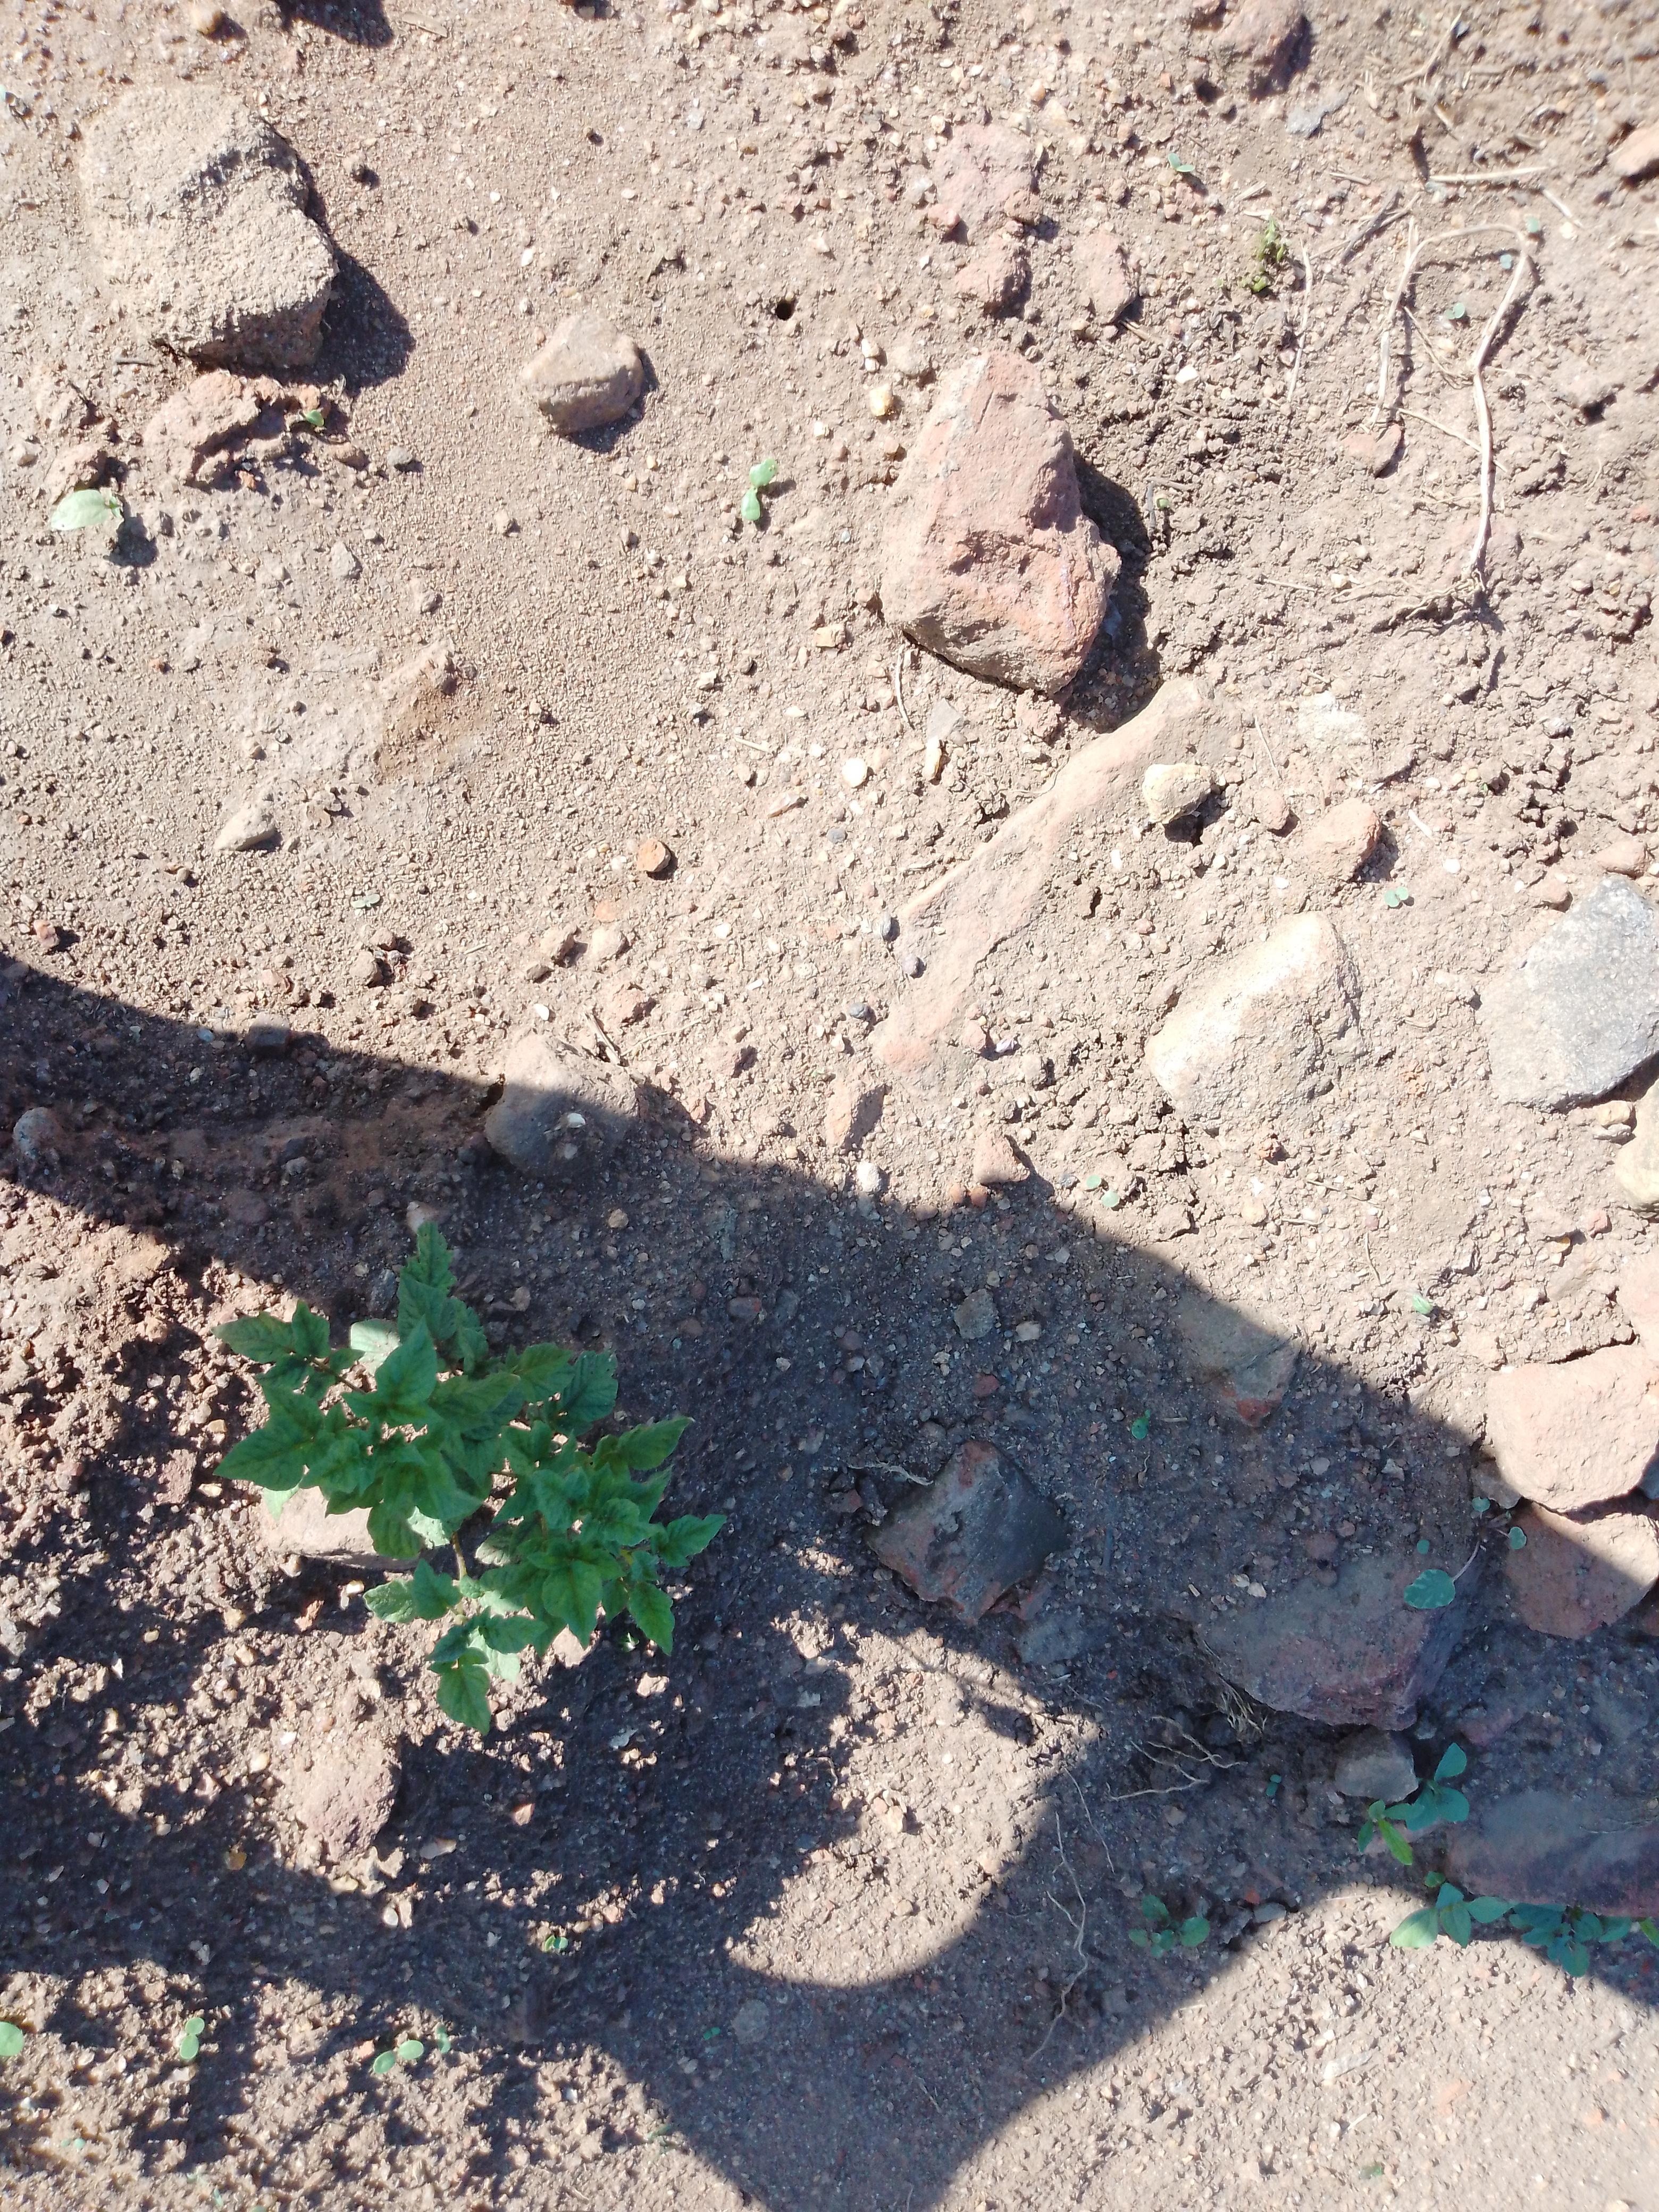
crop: potato
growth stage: flowering
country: Malawi
